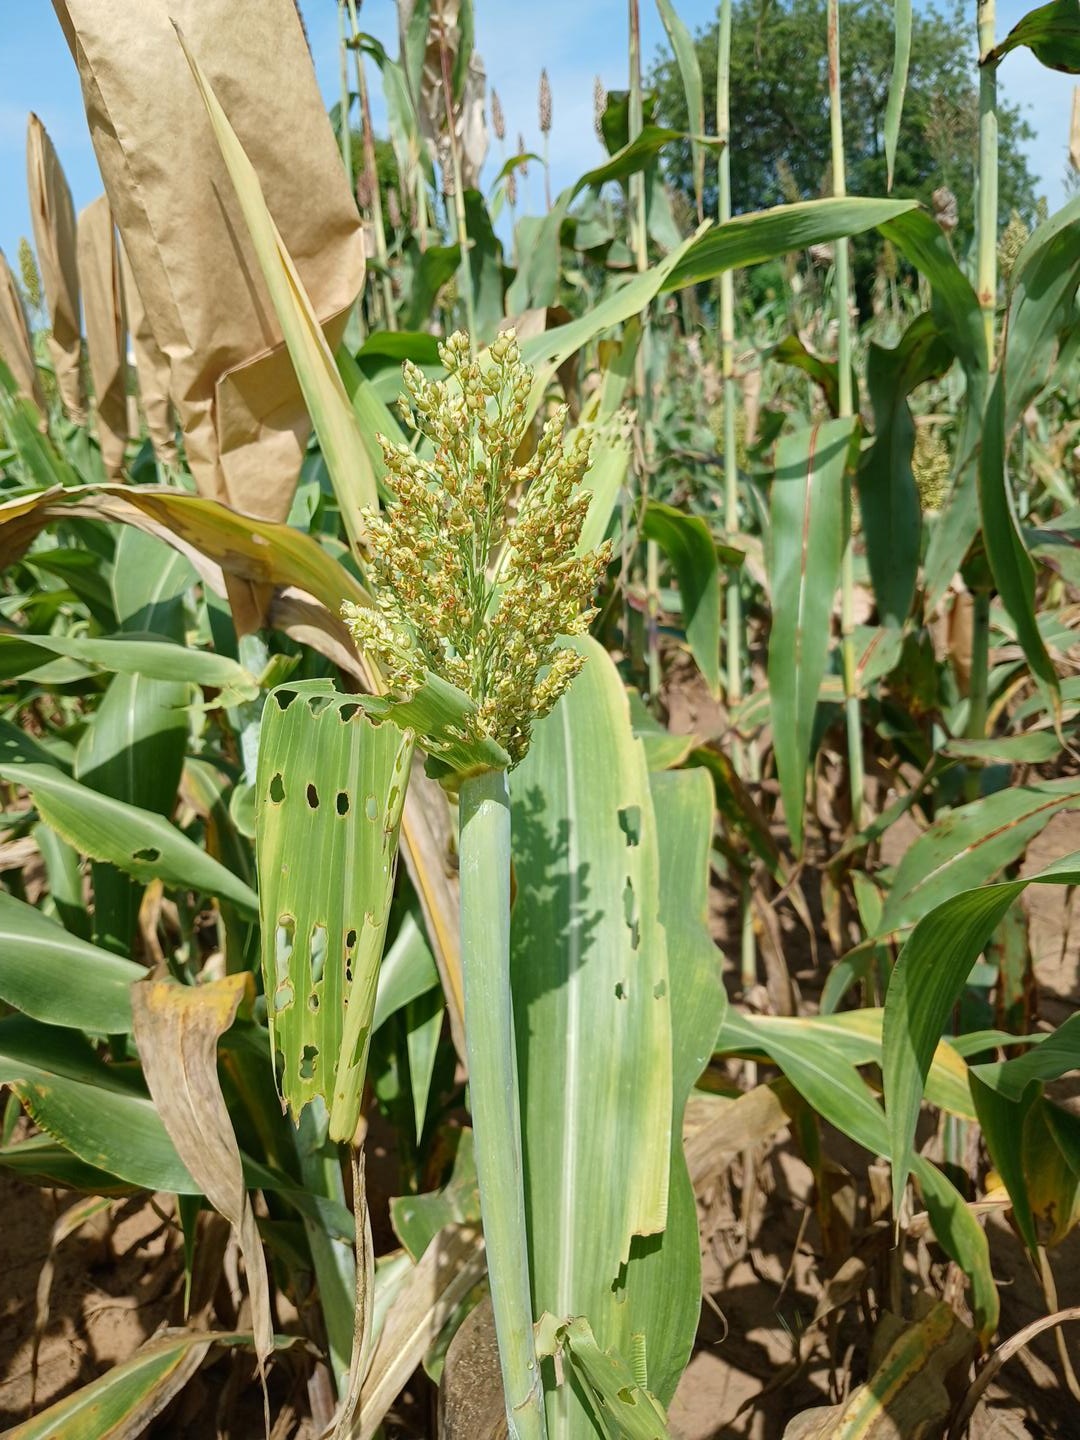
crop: sorghum
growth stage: flowering
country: Senegal
